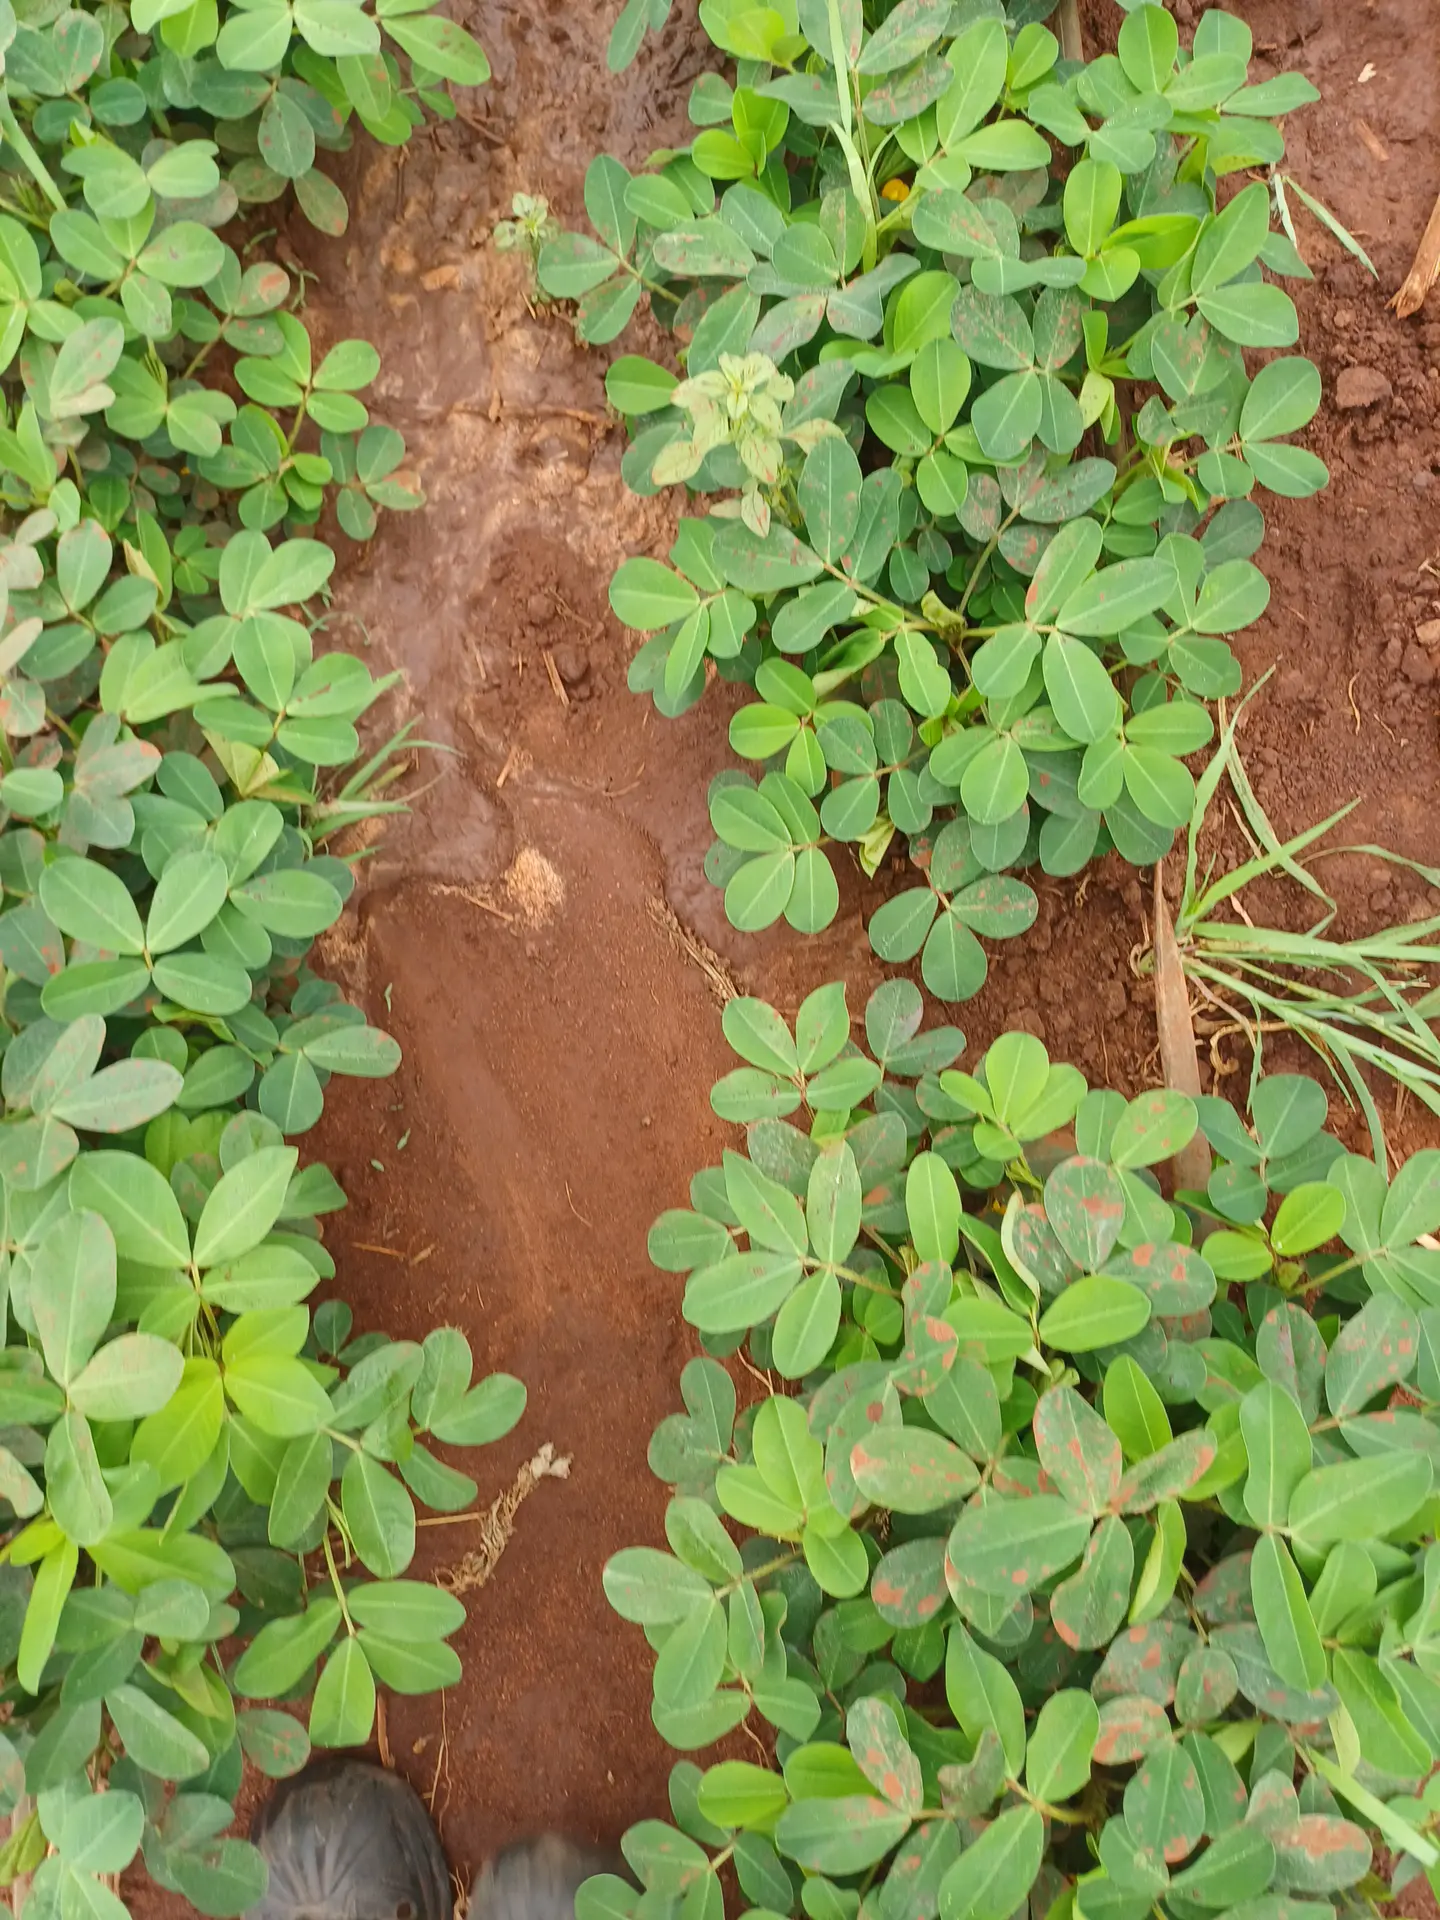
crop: groundnut
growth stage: flowering
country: Kenya
